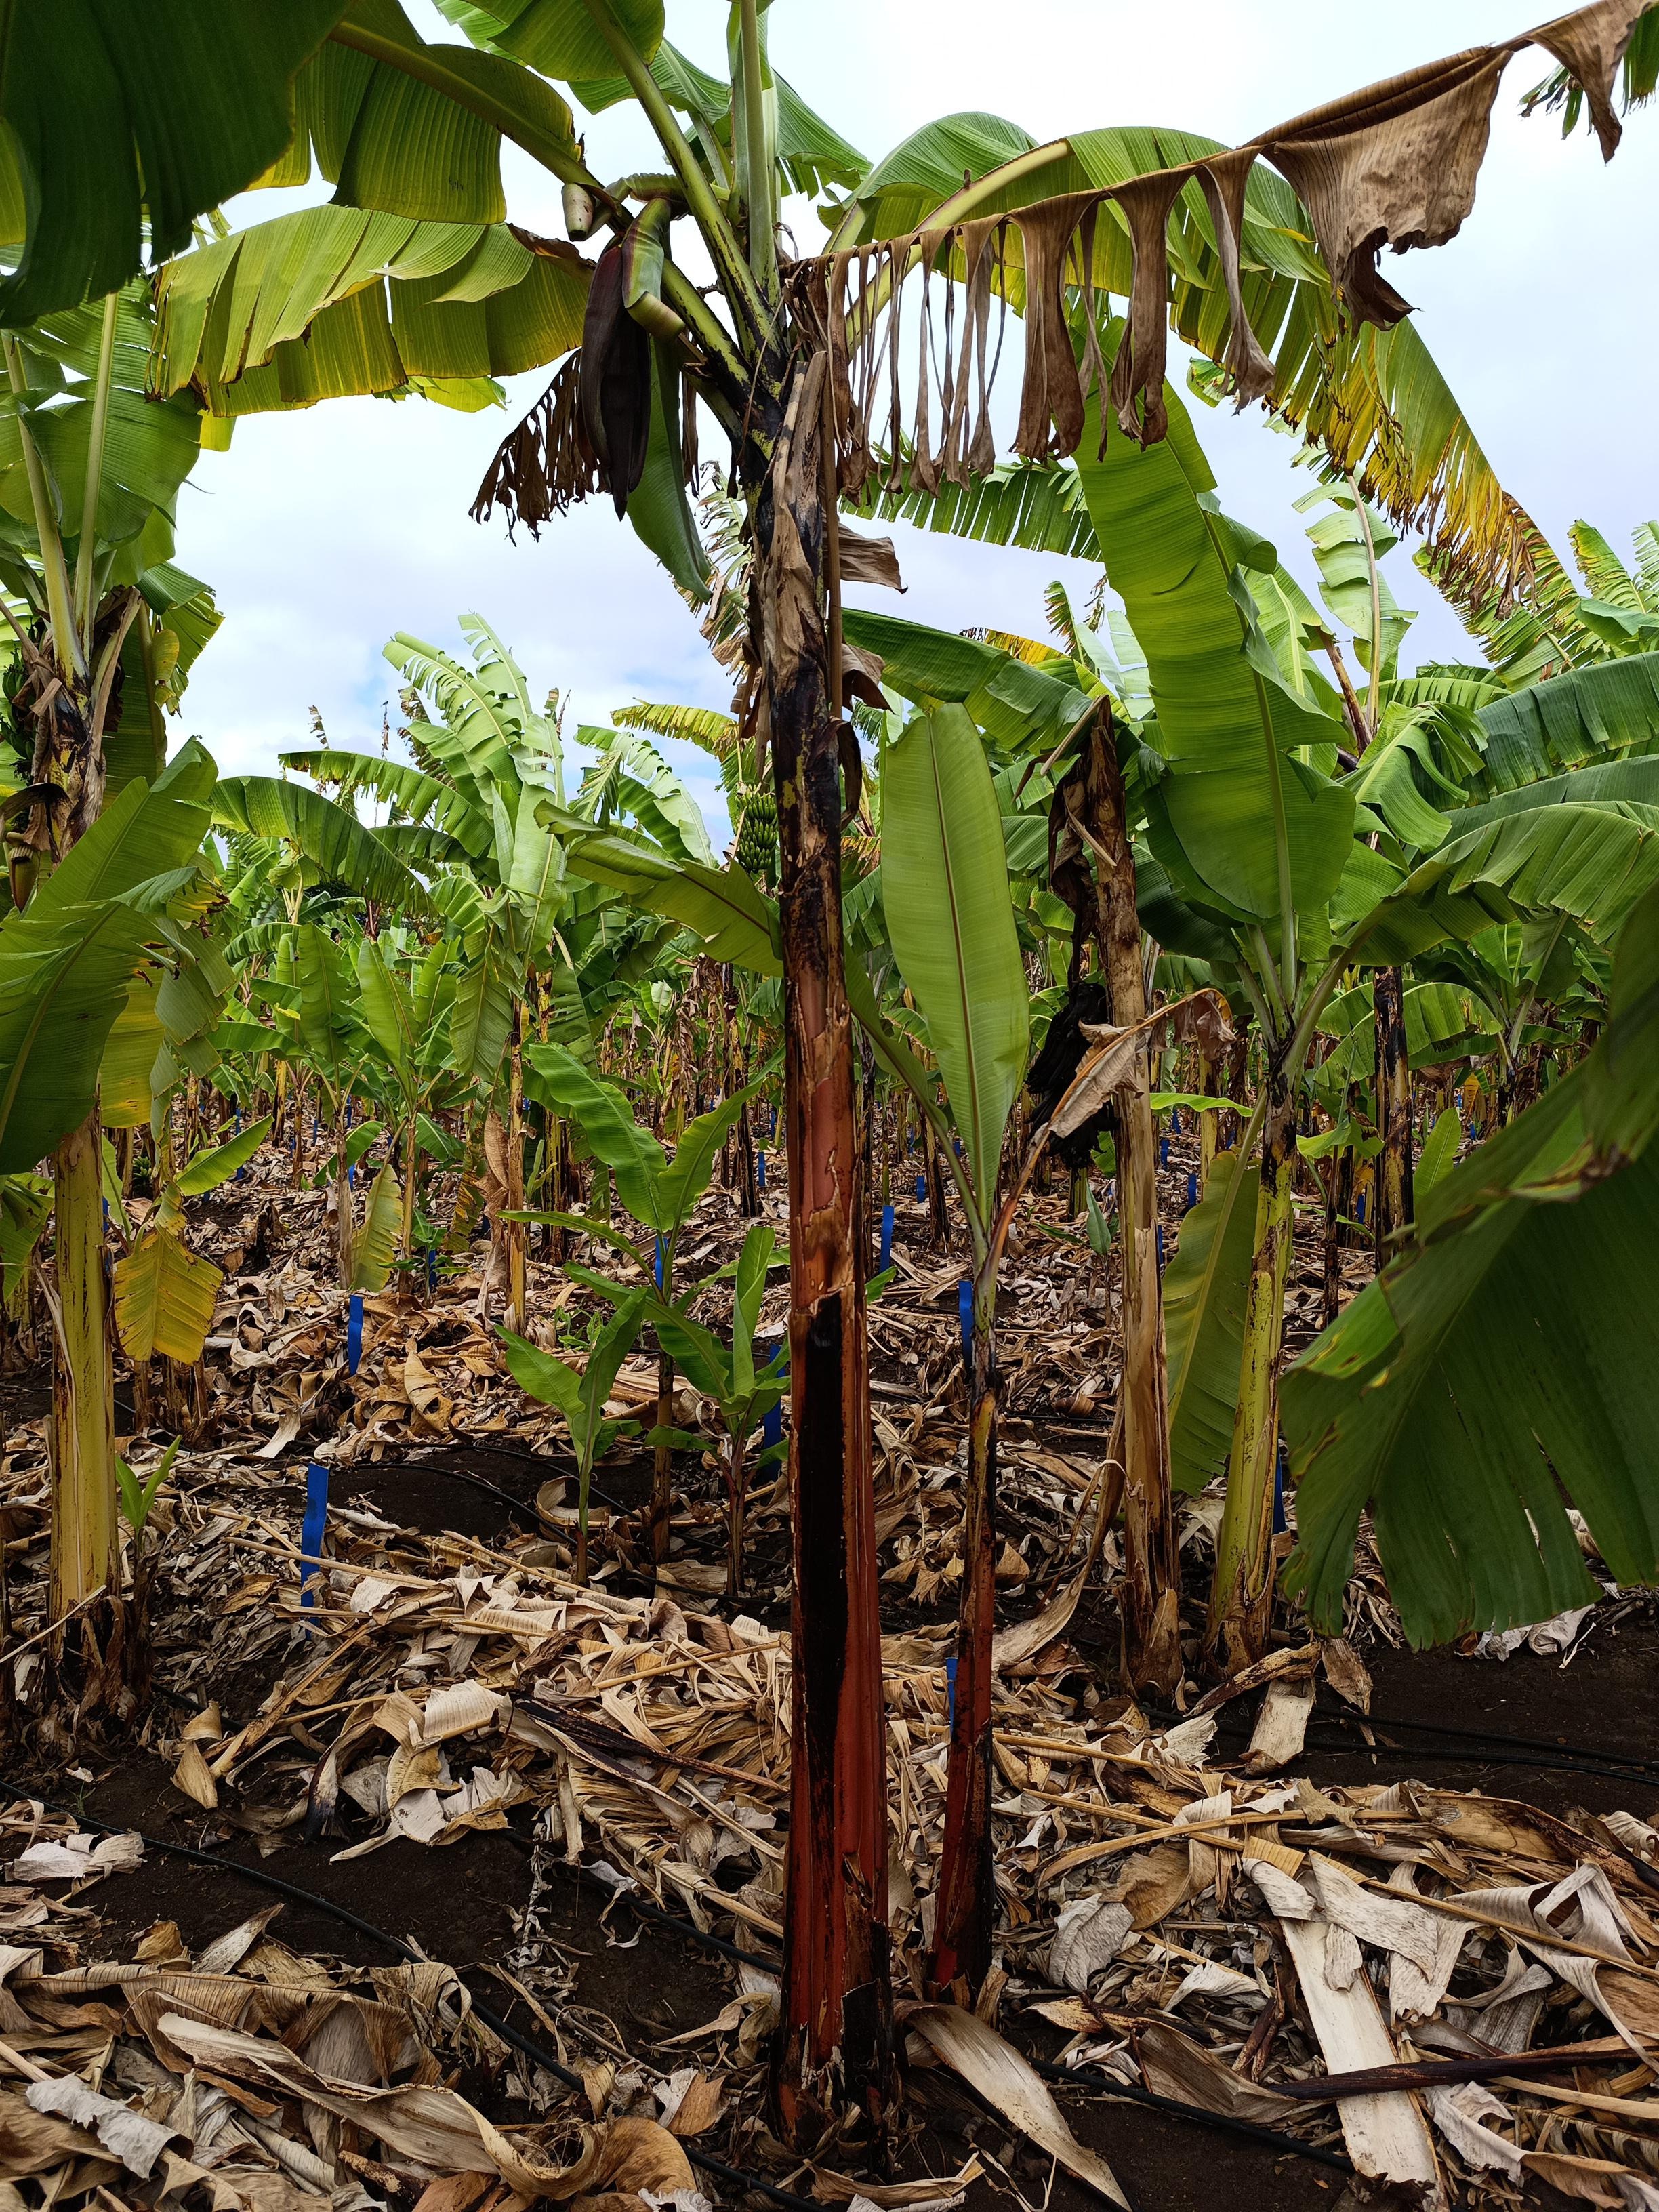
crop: banana
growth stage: flowering
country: Tanzania
